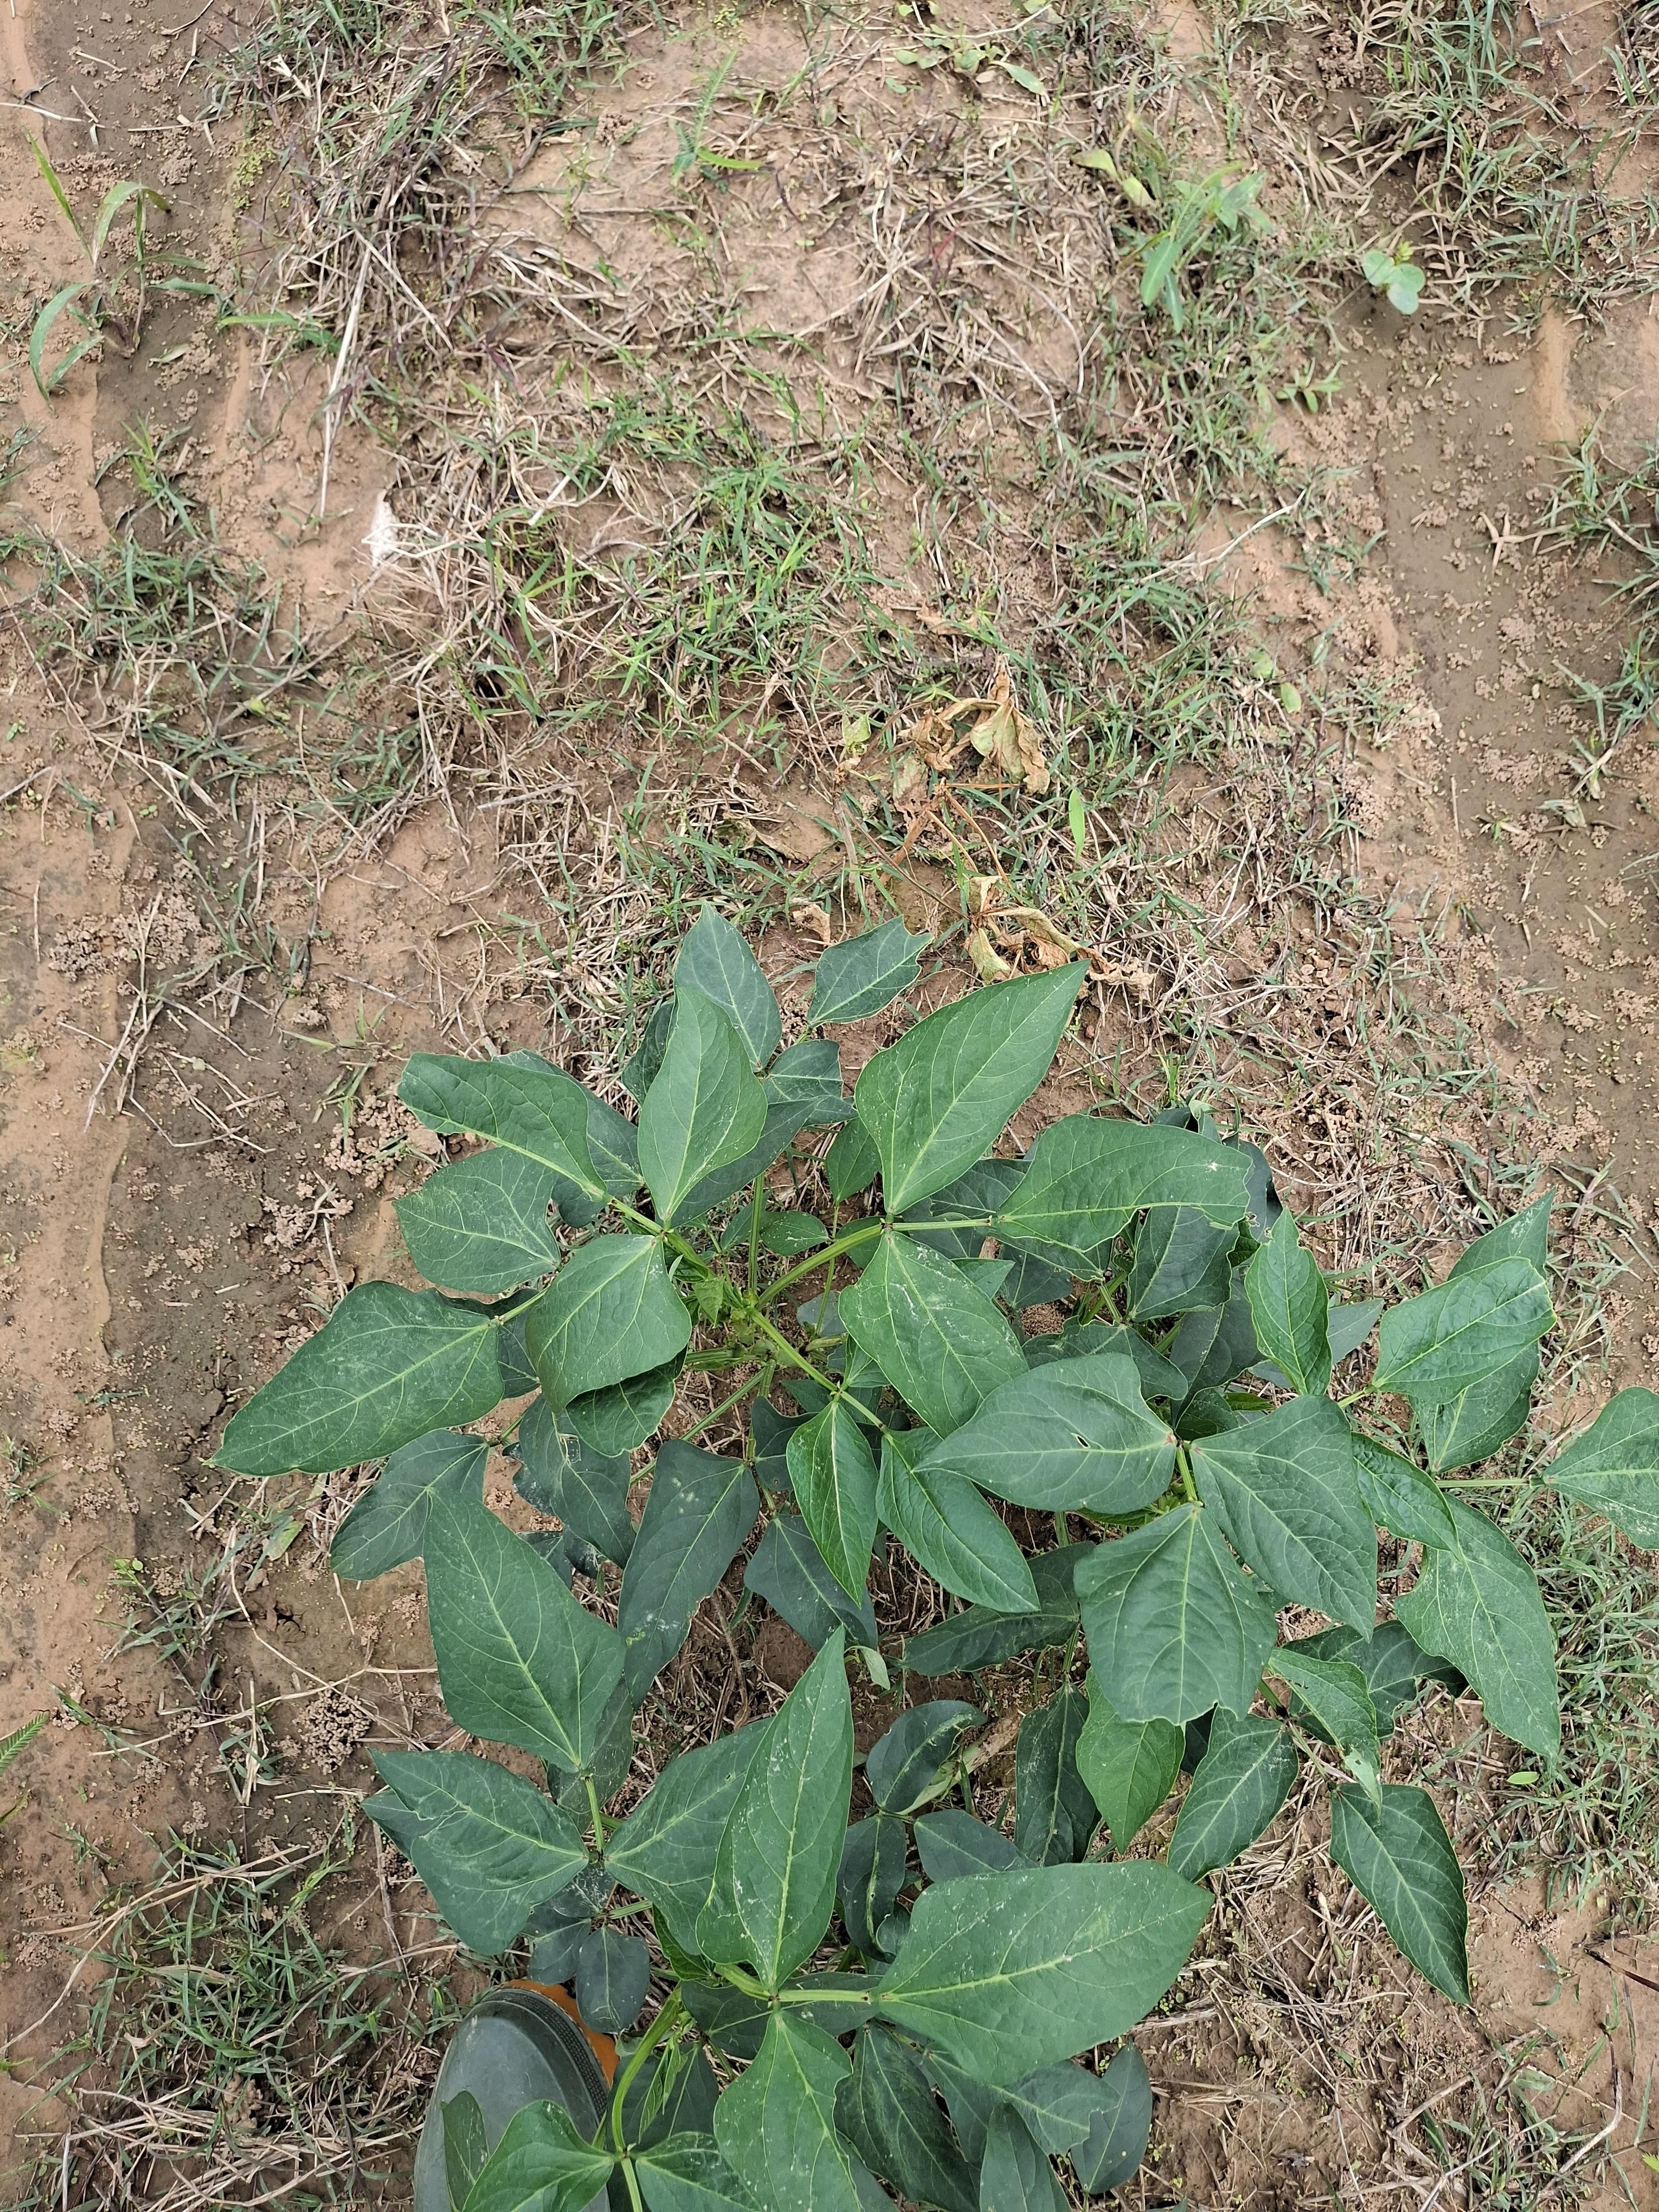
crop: cowpea
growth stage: vegetative
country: Nigeria
